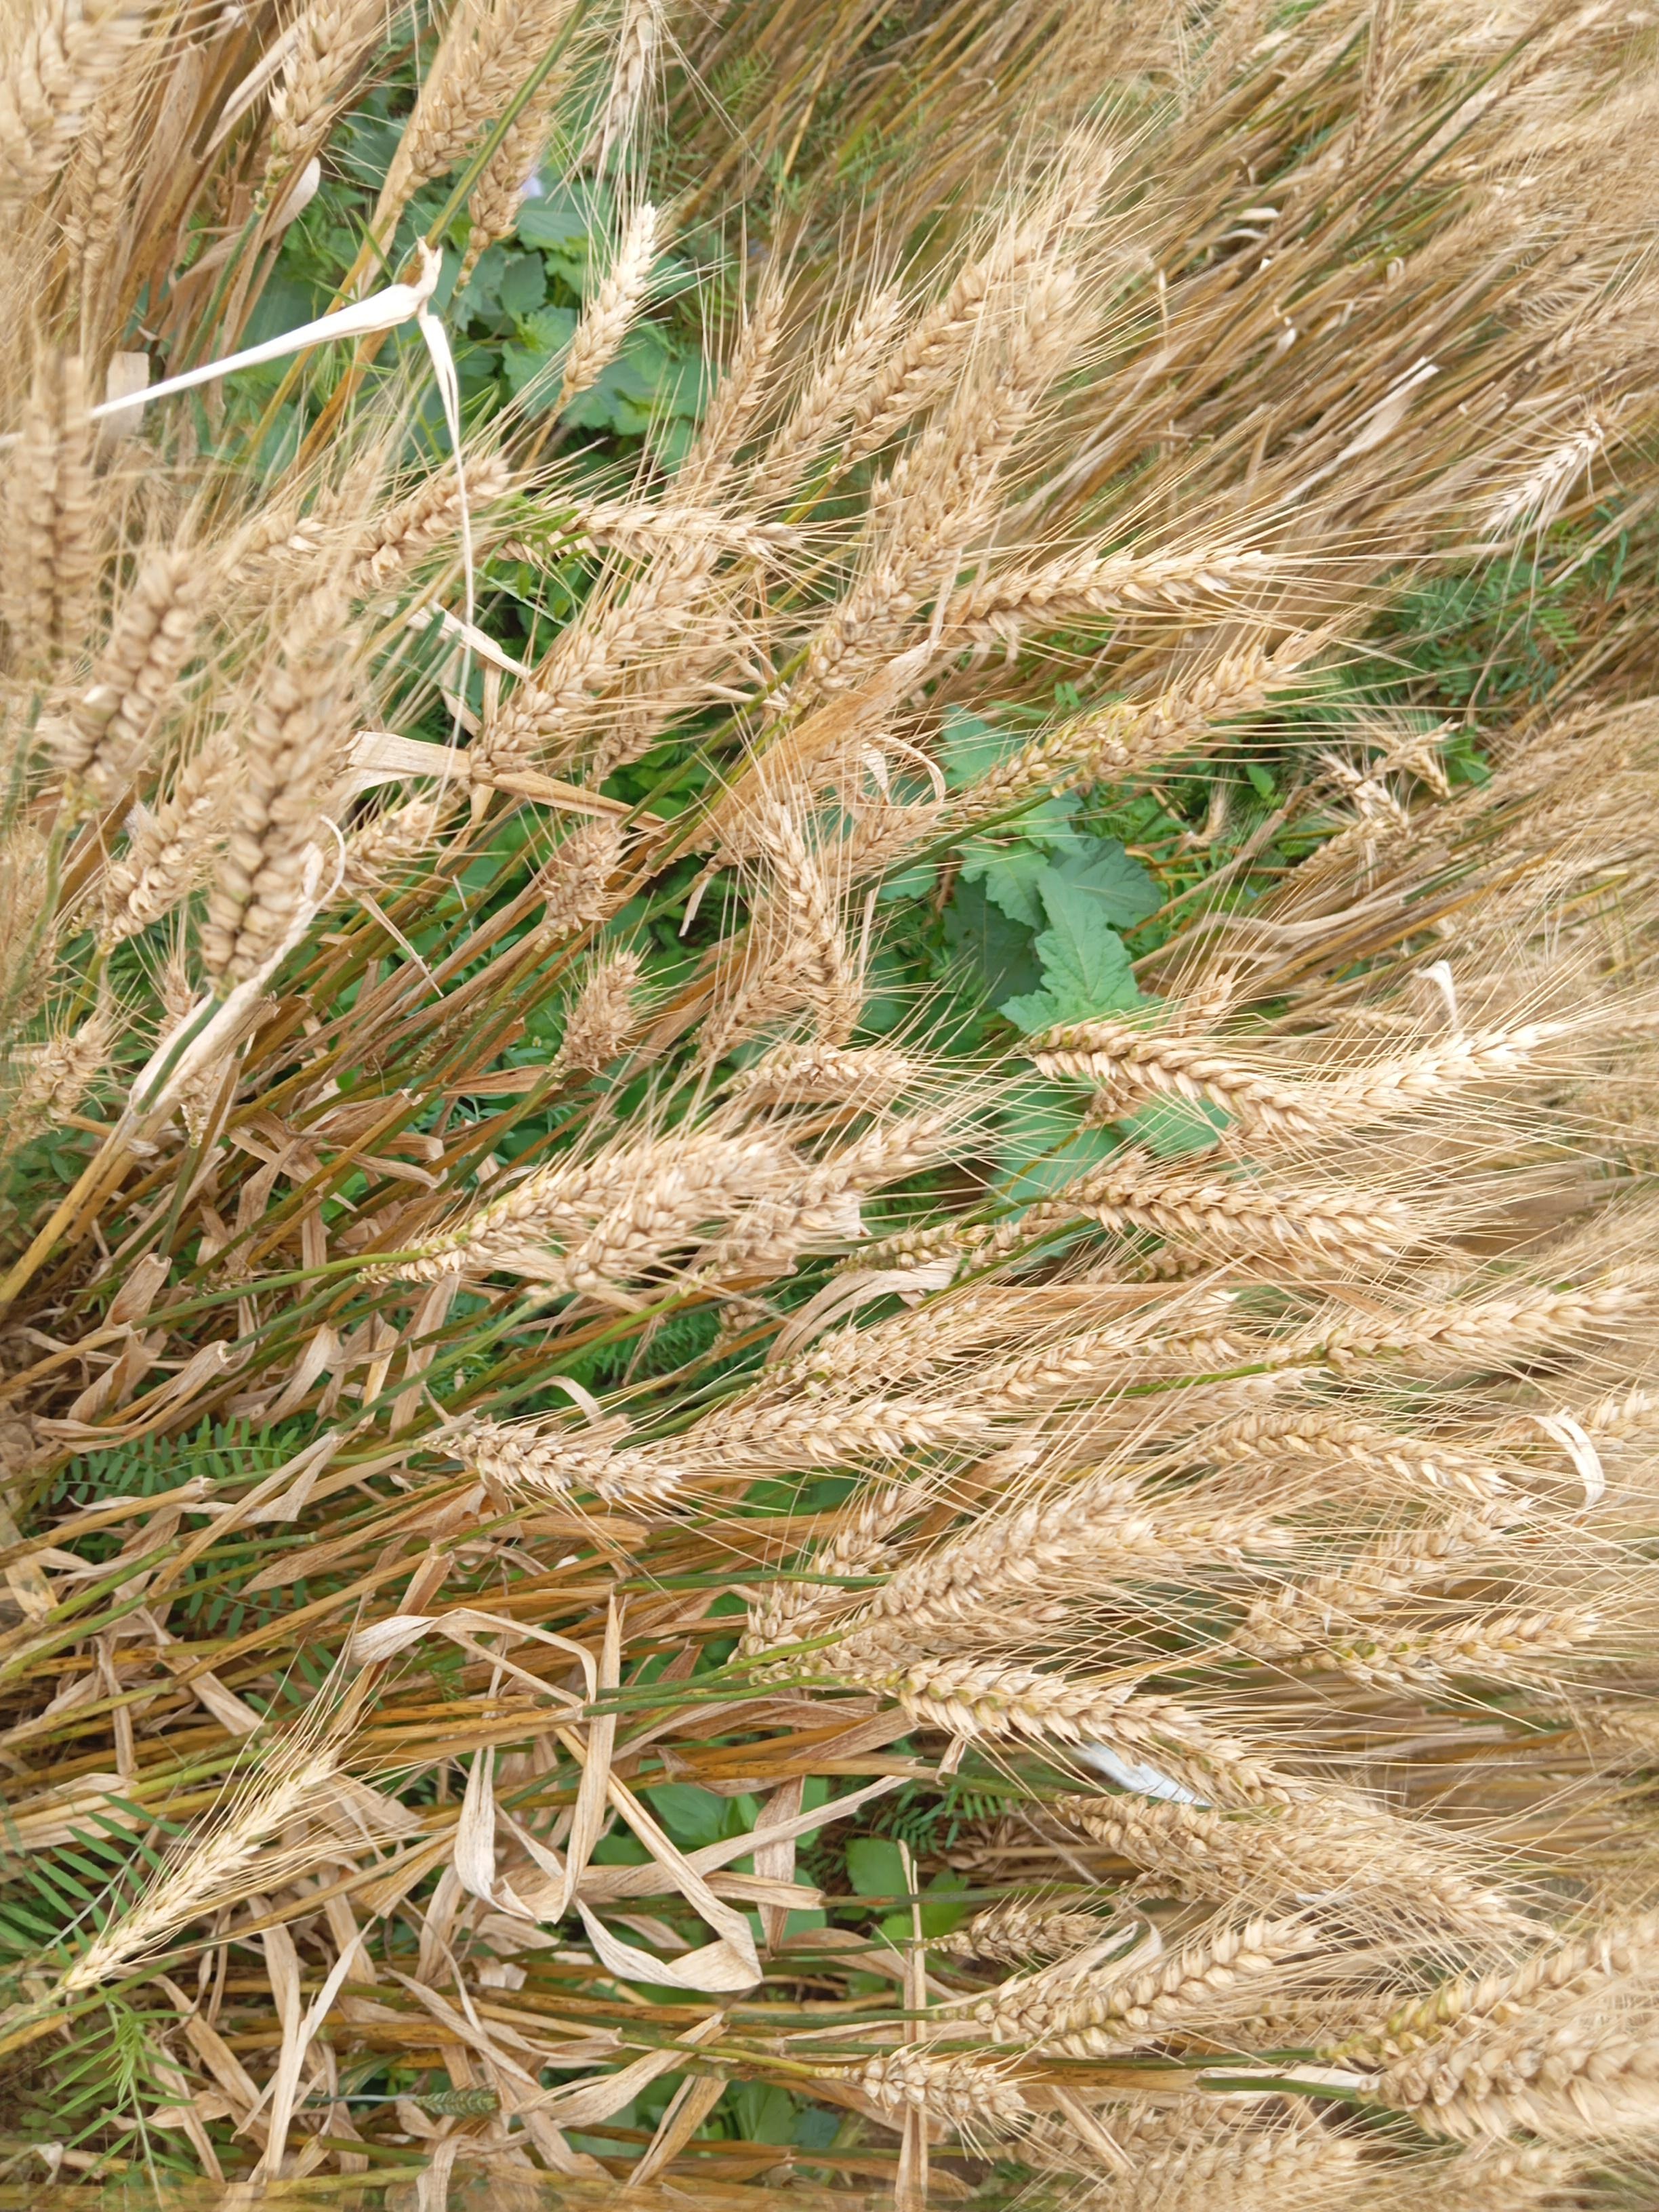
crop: wheat
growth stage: maturity
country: Kenya
